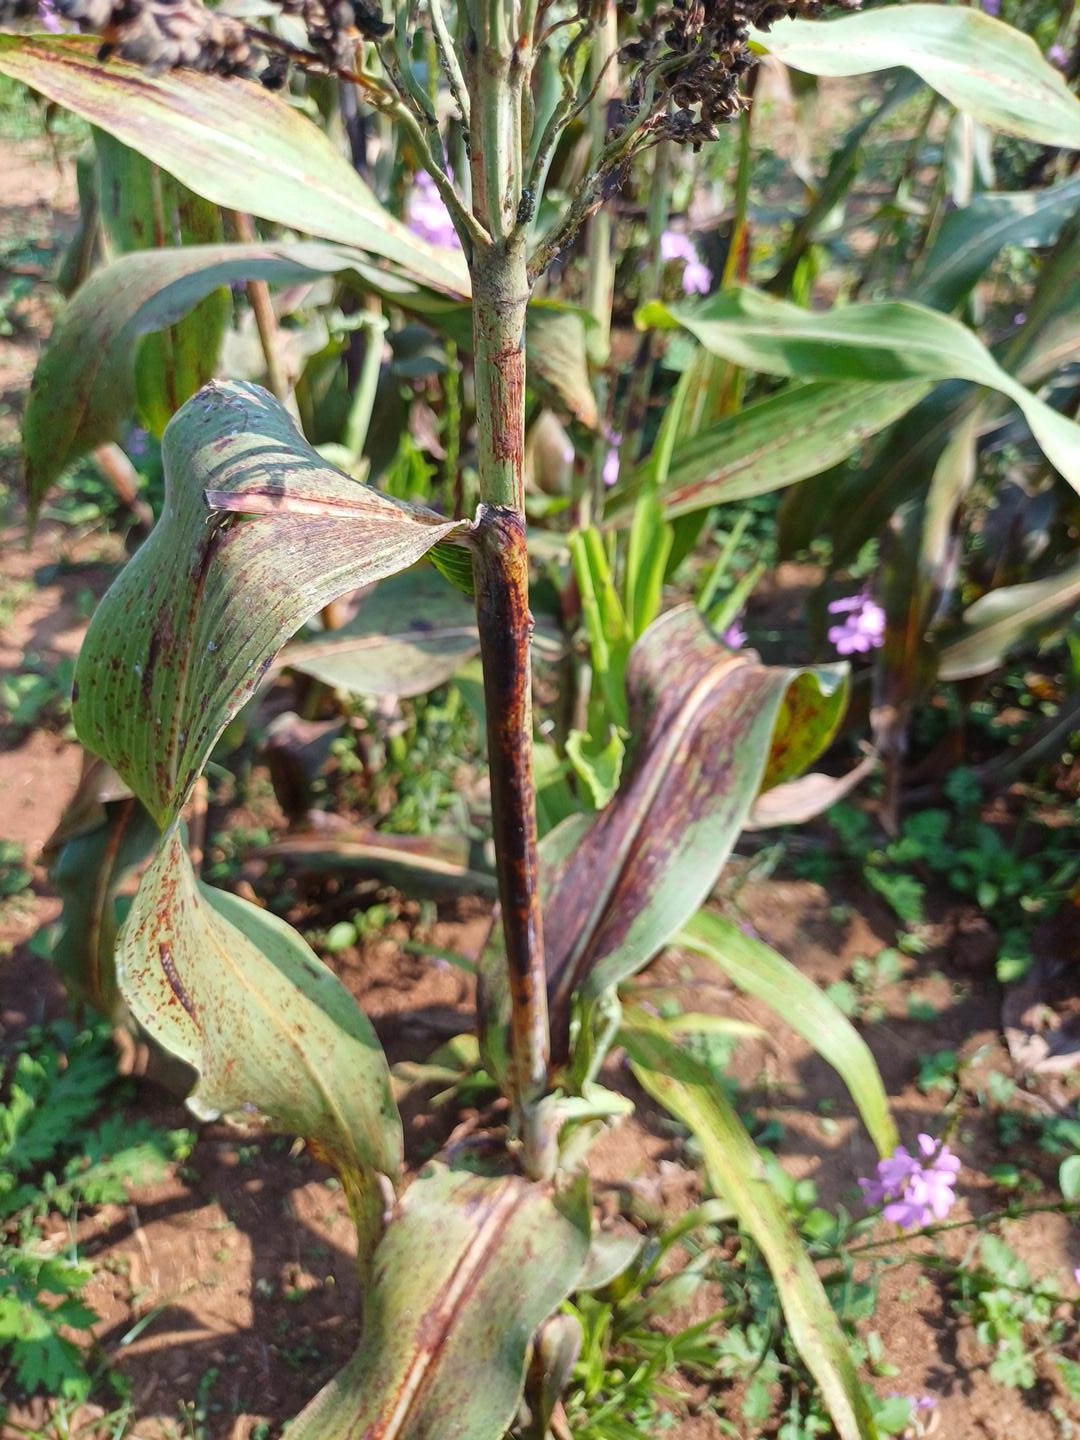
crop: sorghum
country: Kenya
